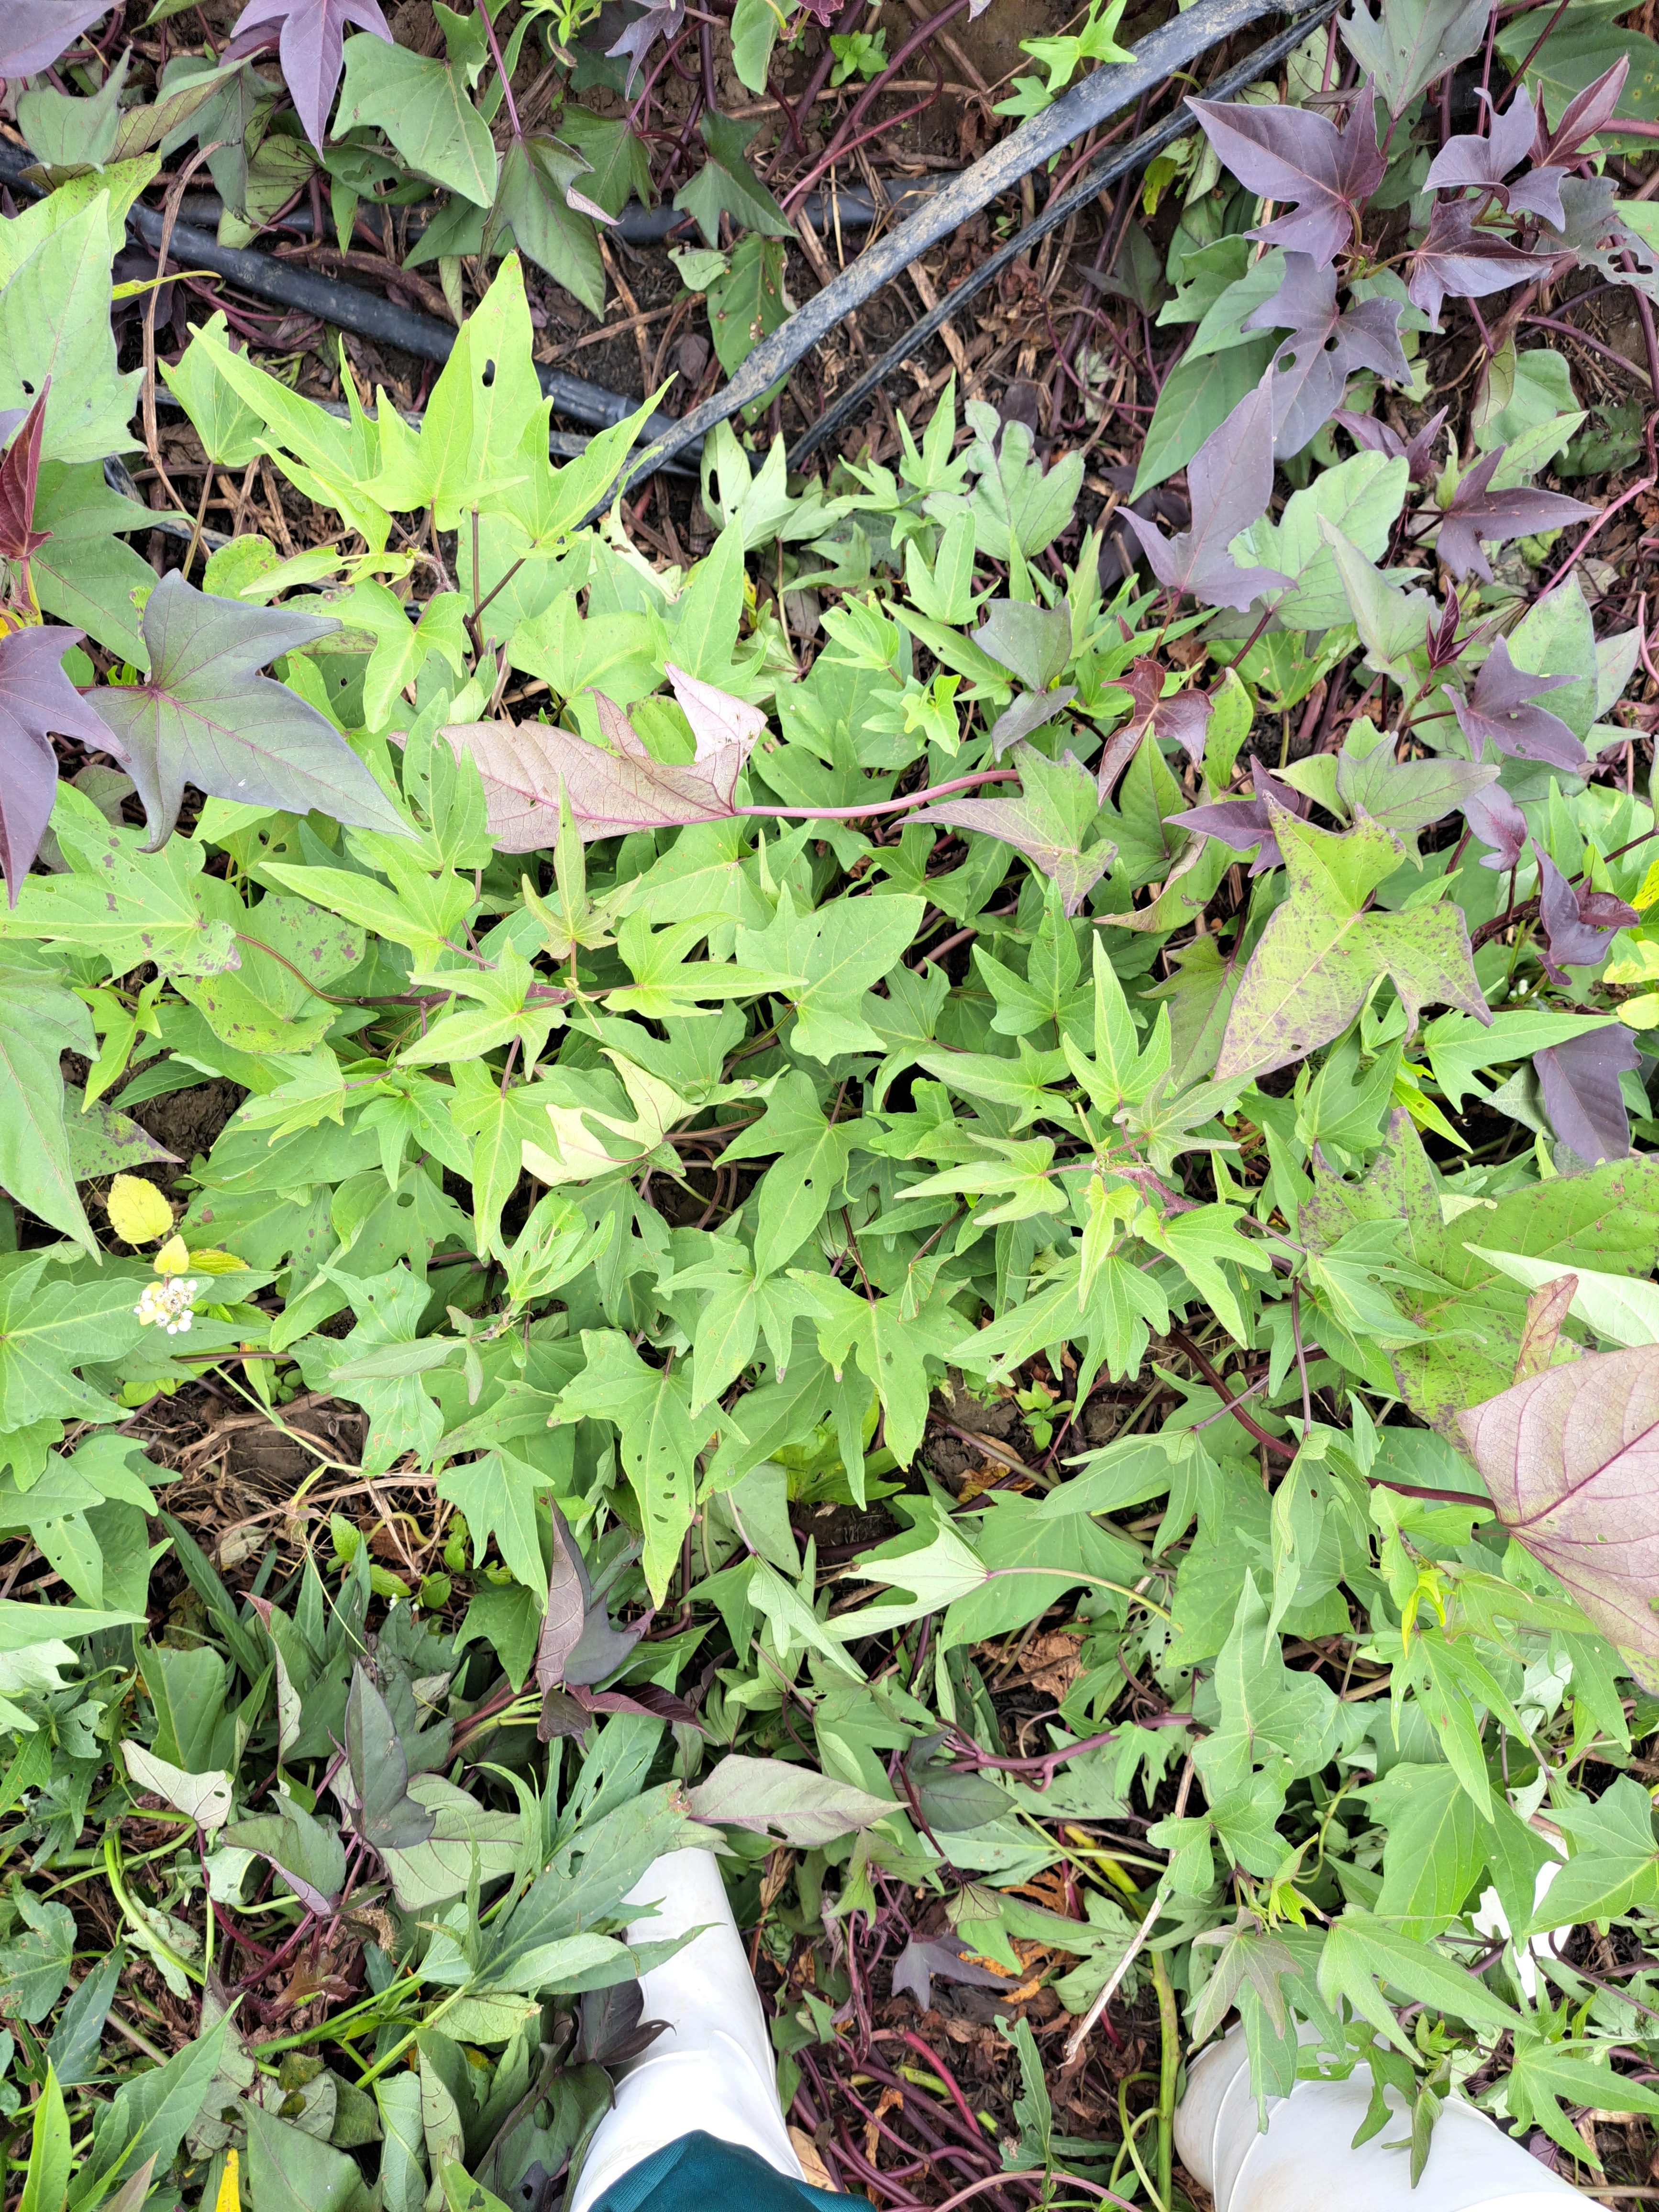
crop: sweet potato
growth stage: flowering
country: Tanzania
